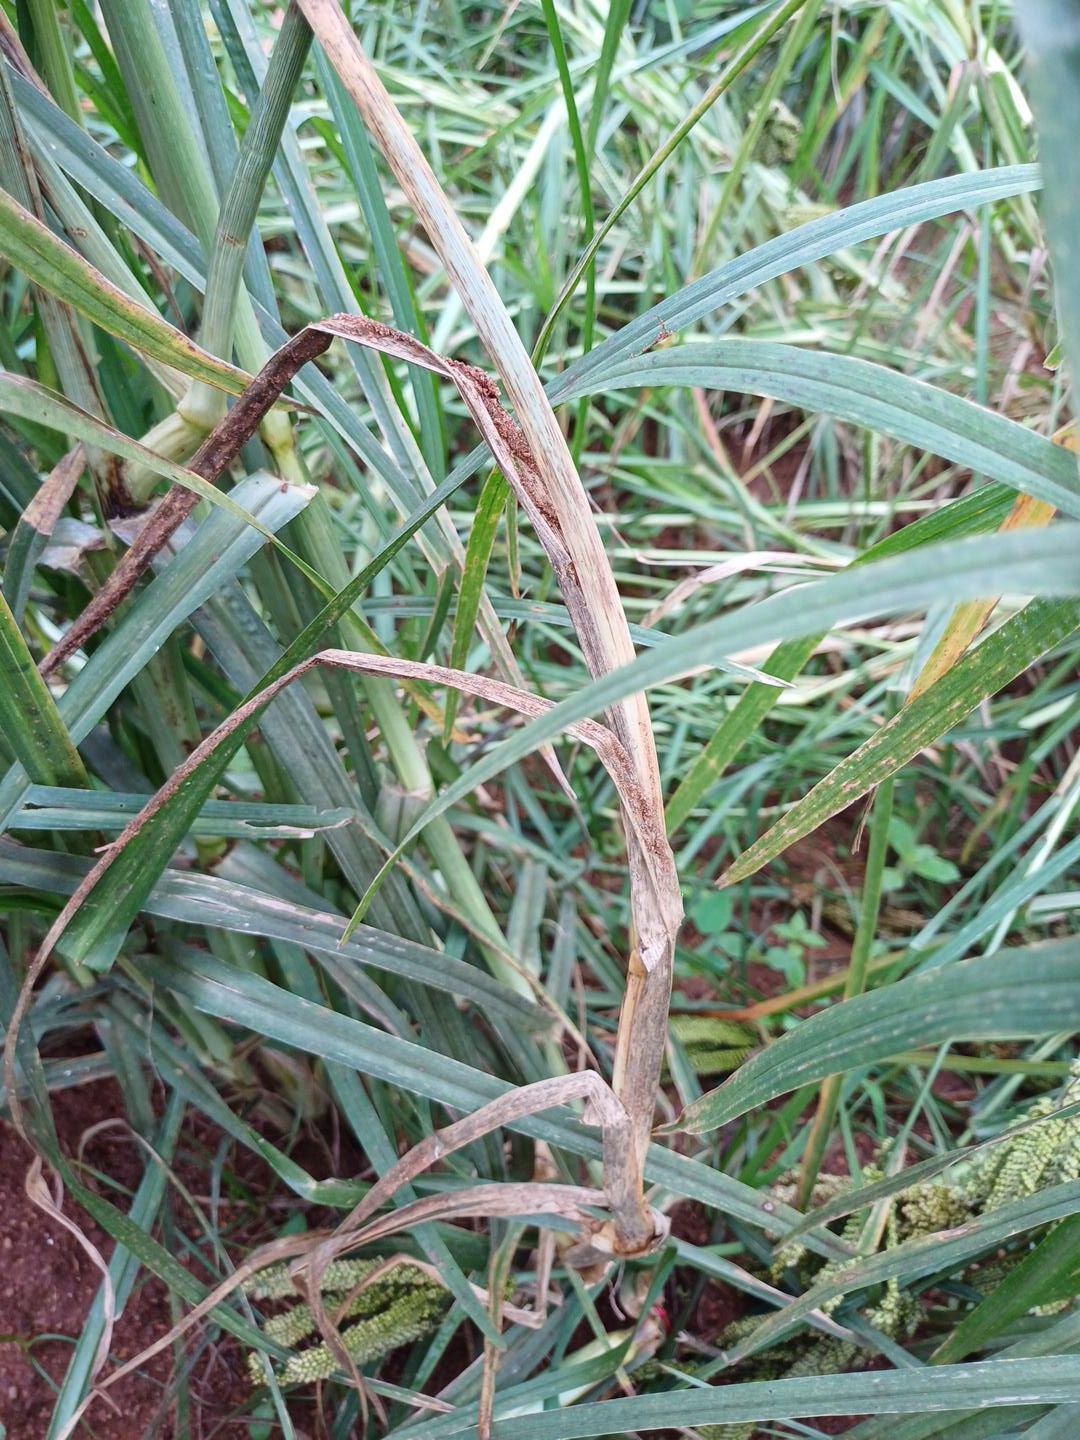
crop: finger millet
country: Kenya
